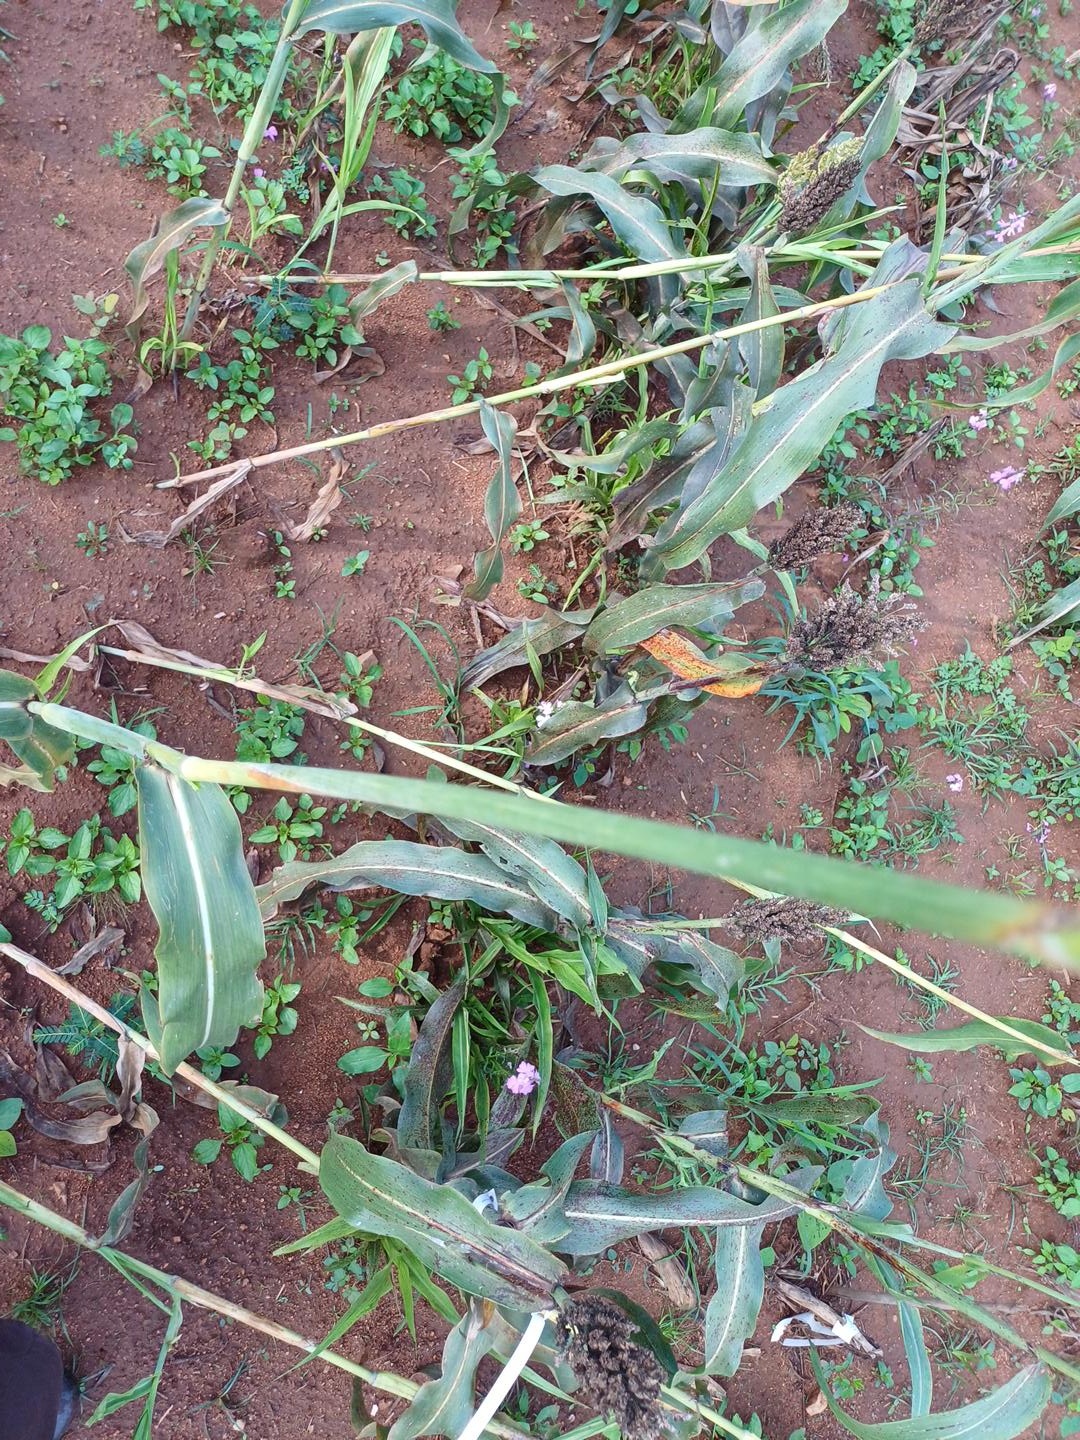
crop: sorghum
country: Kenya
